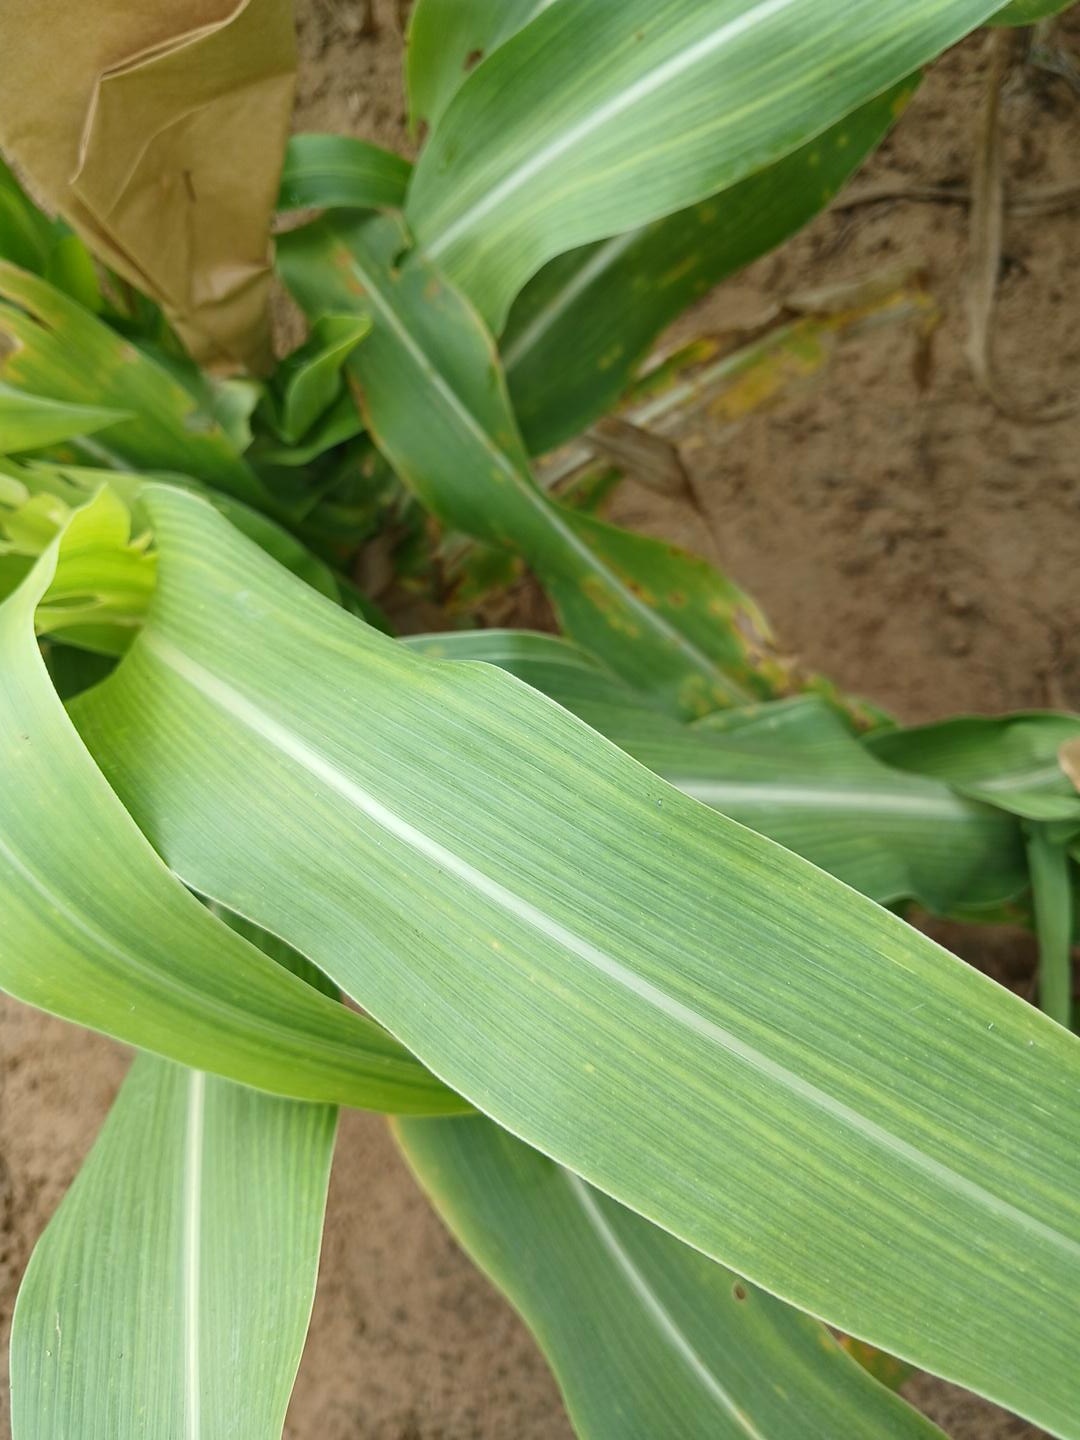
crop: sorghum
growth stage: vegetative
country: Senegal
